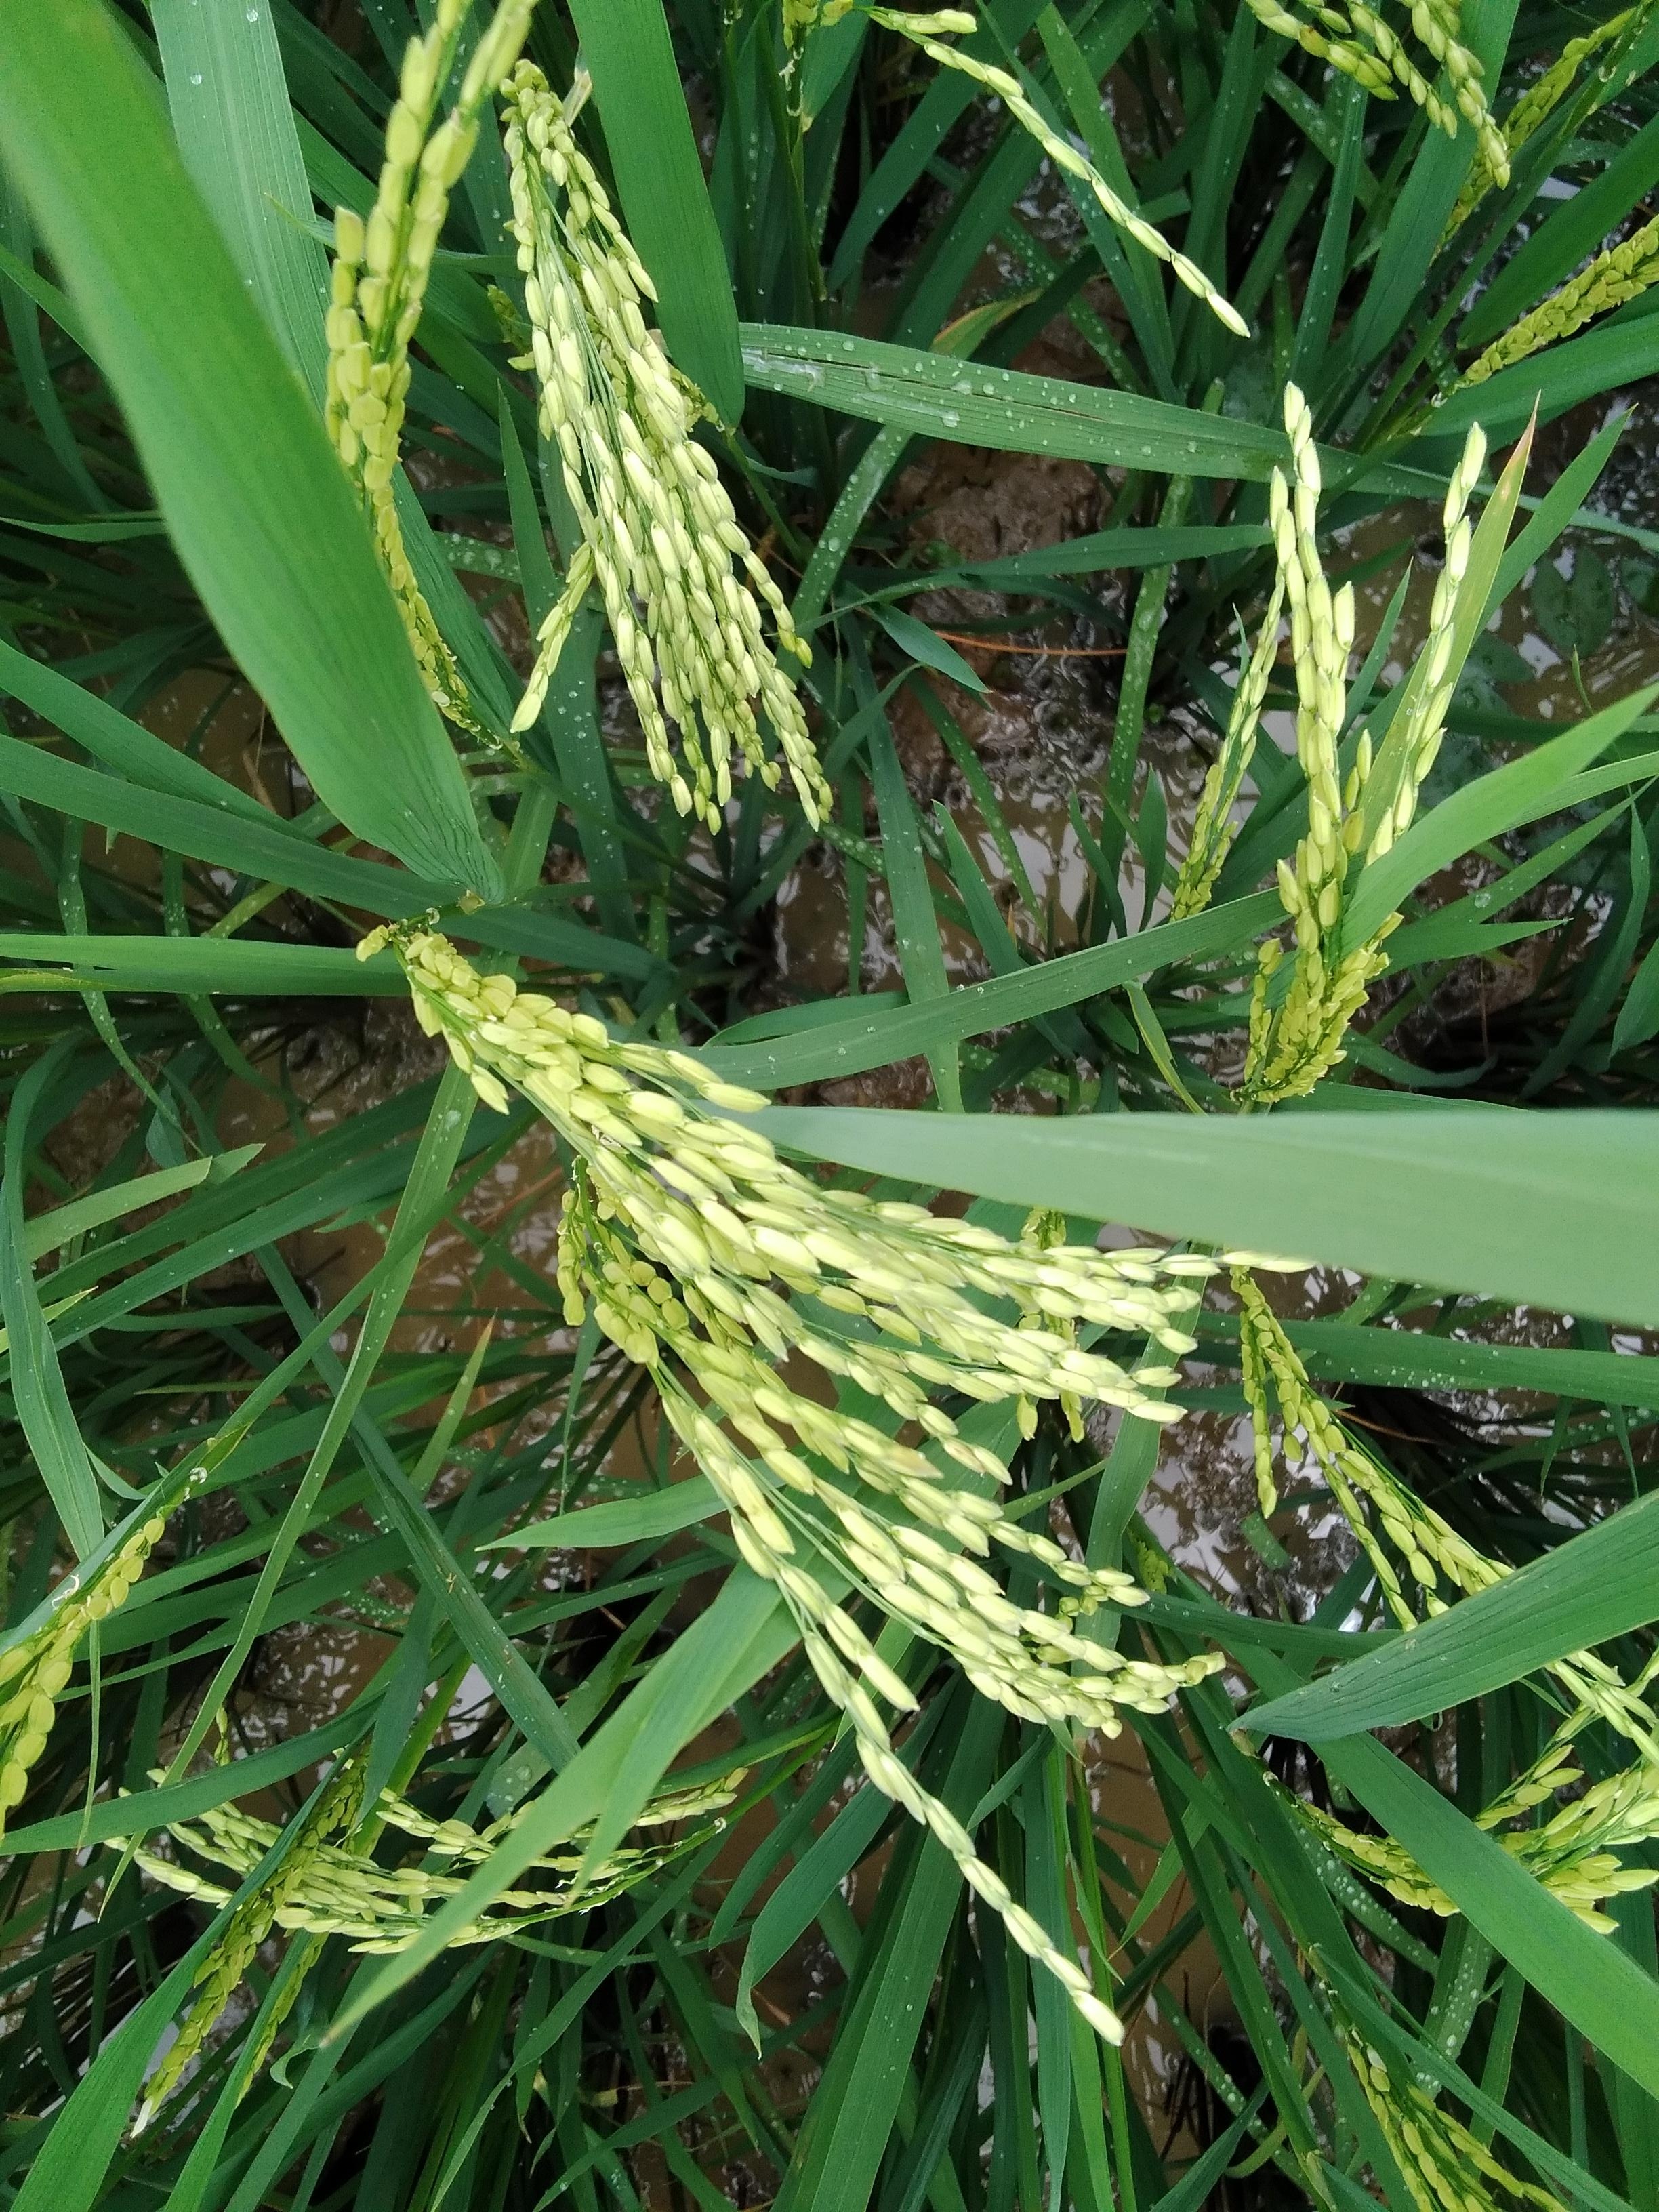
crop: rice
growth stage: stage milk
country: Nigeria
